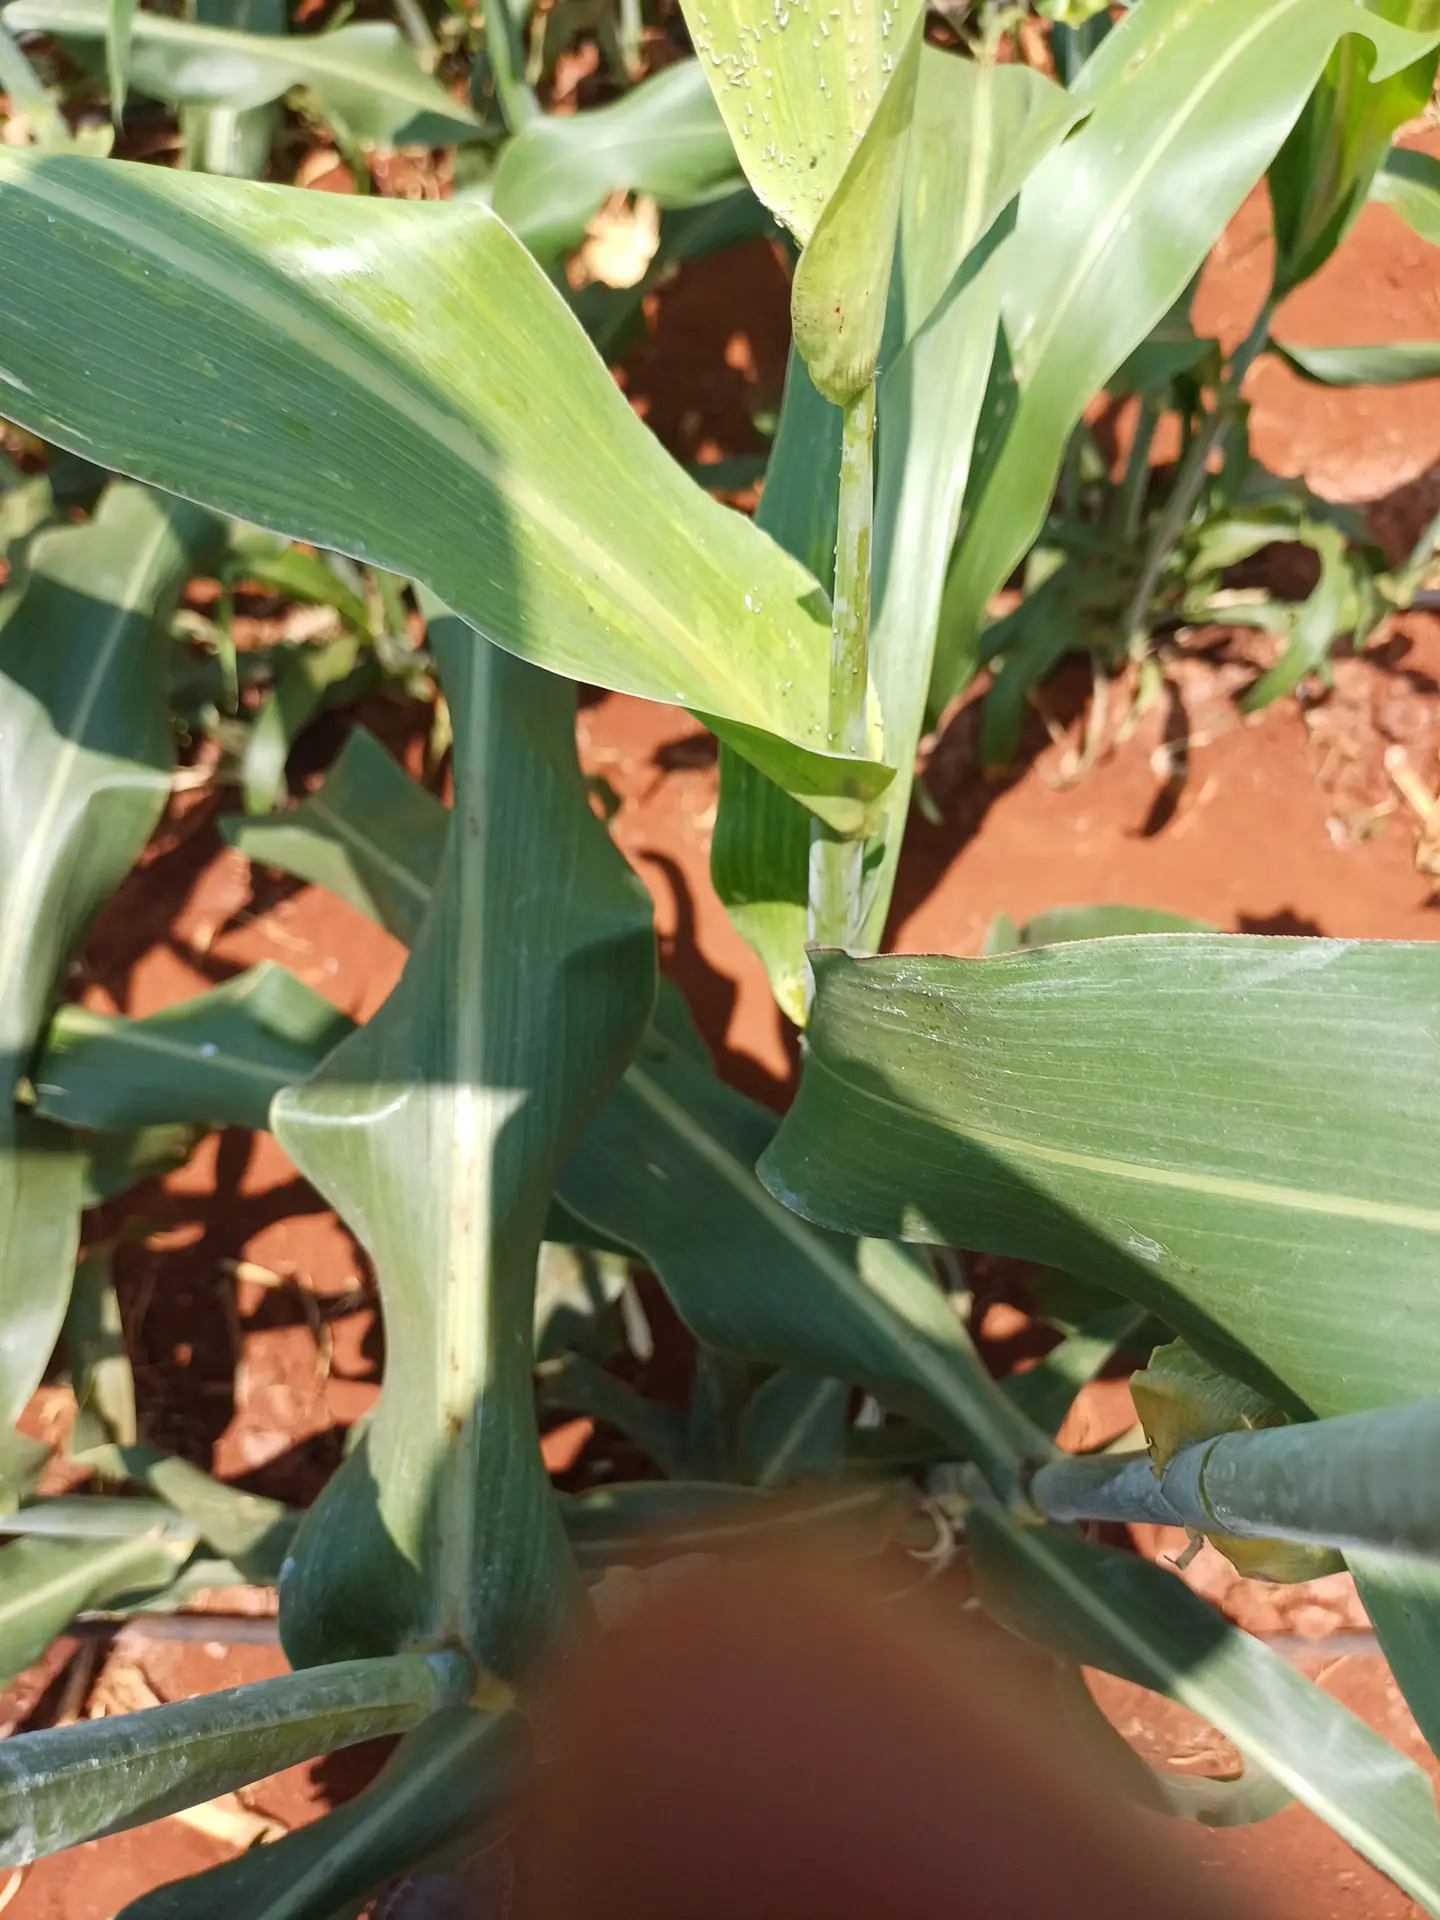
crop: sorghum
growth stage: heading tuber
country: Kenya
